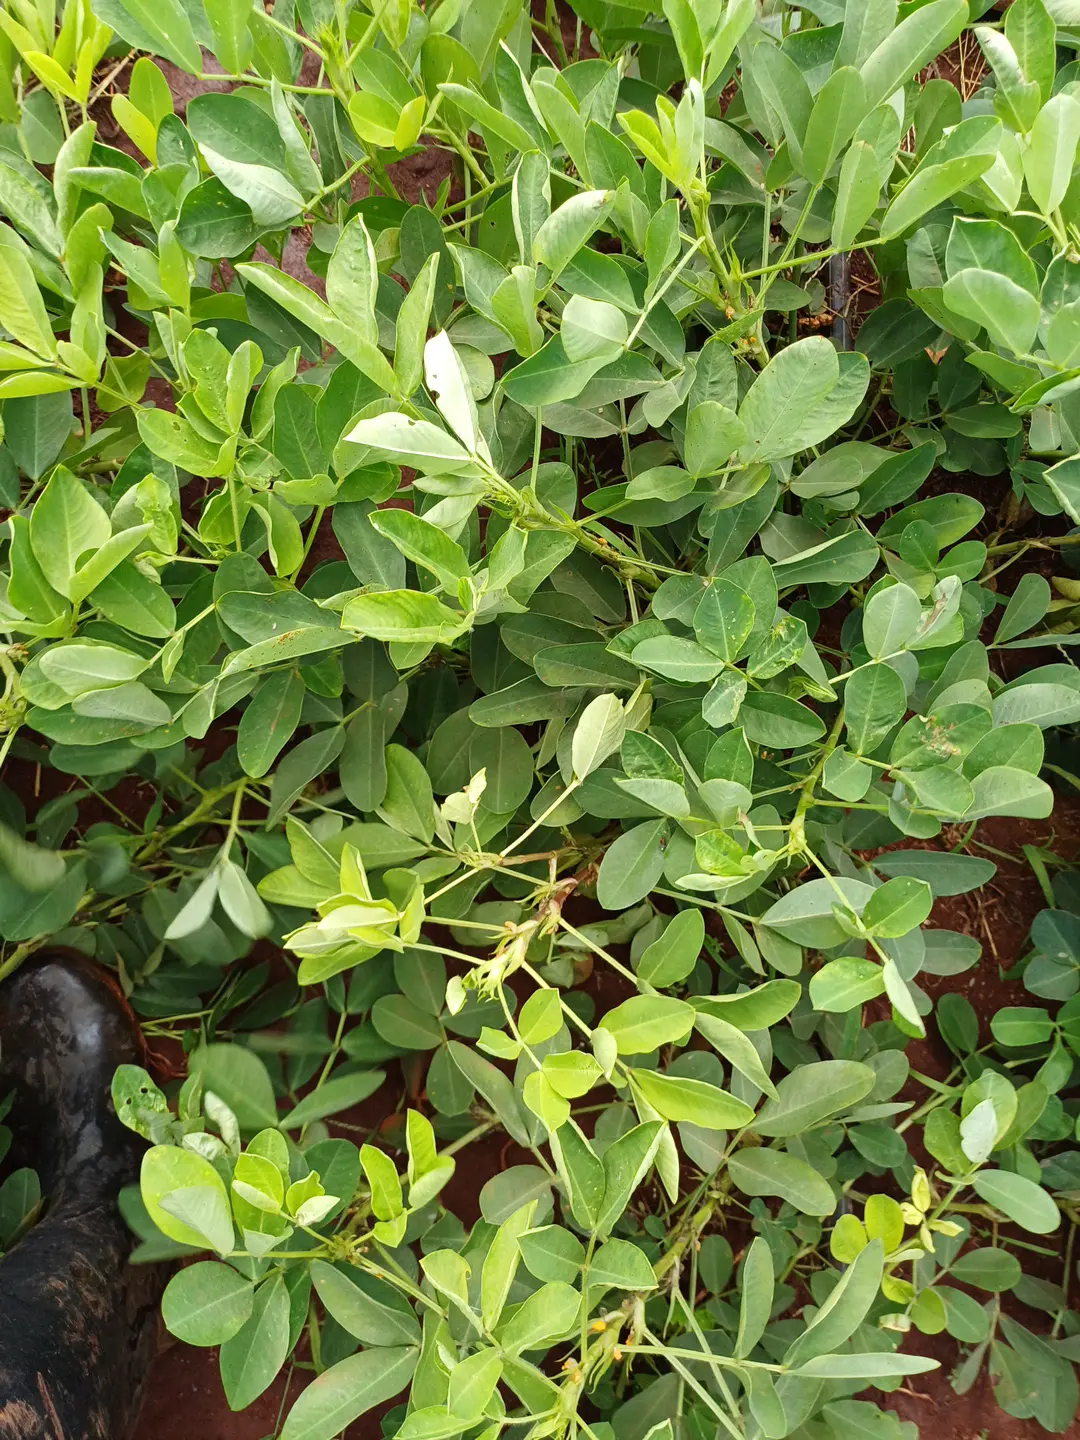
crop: groundnut
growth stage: pegging
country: Kenya
